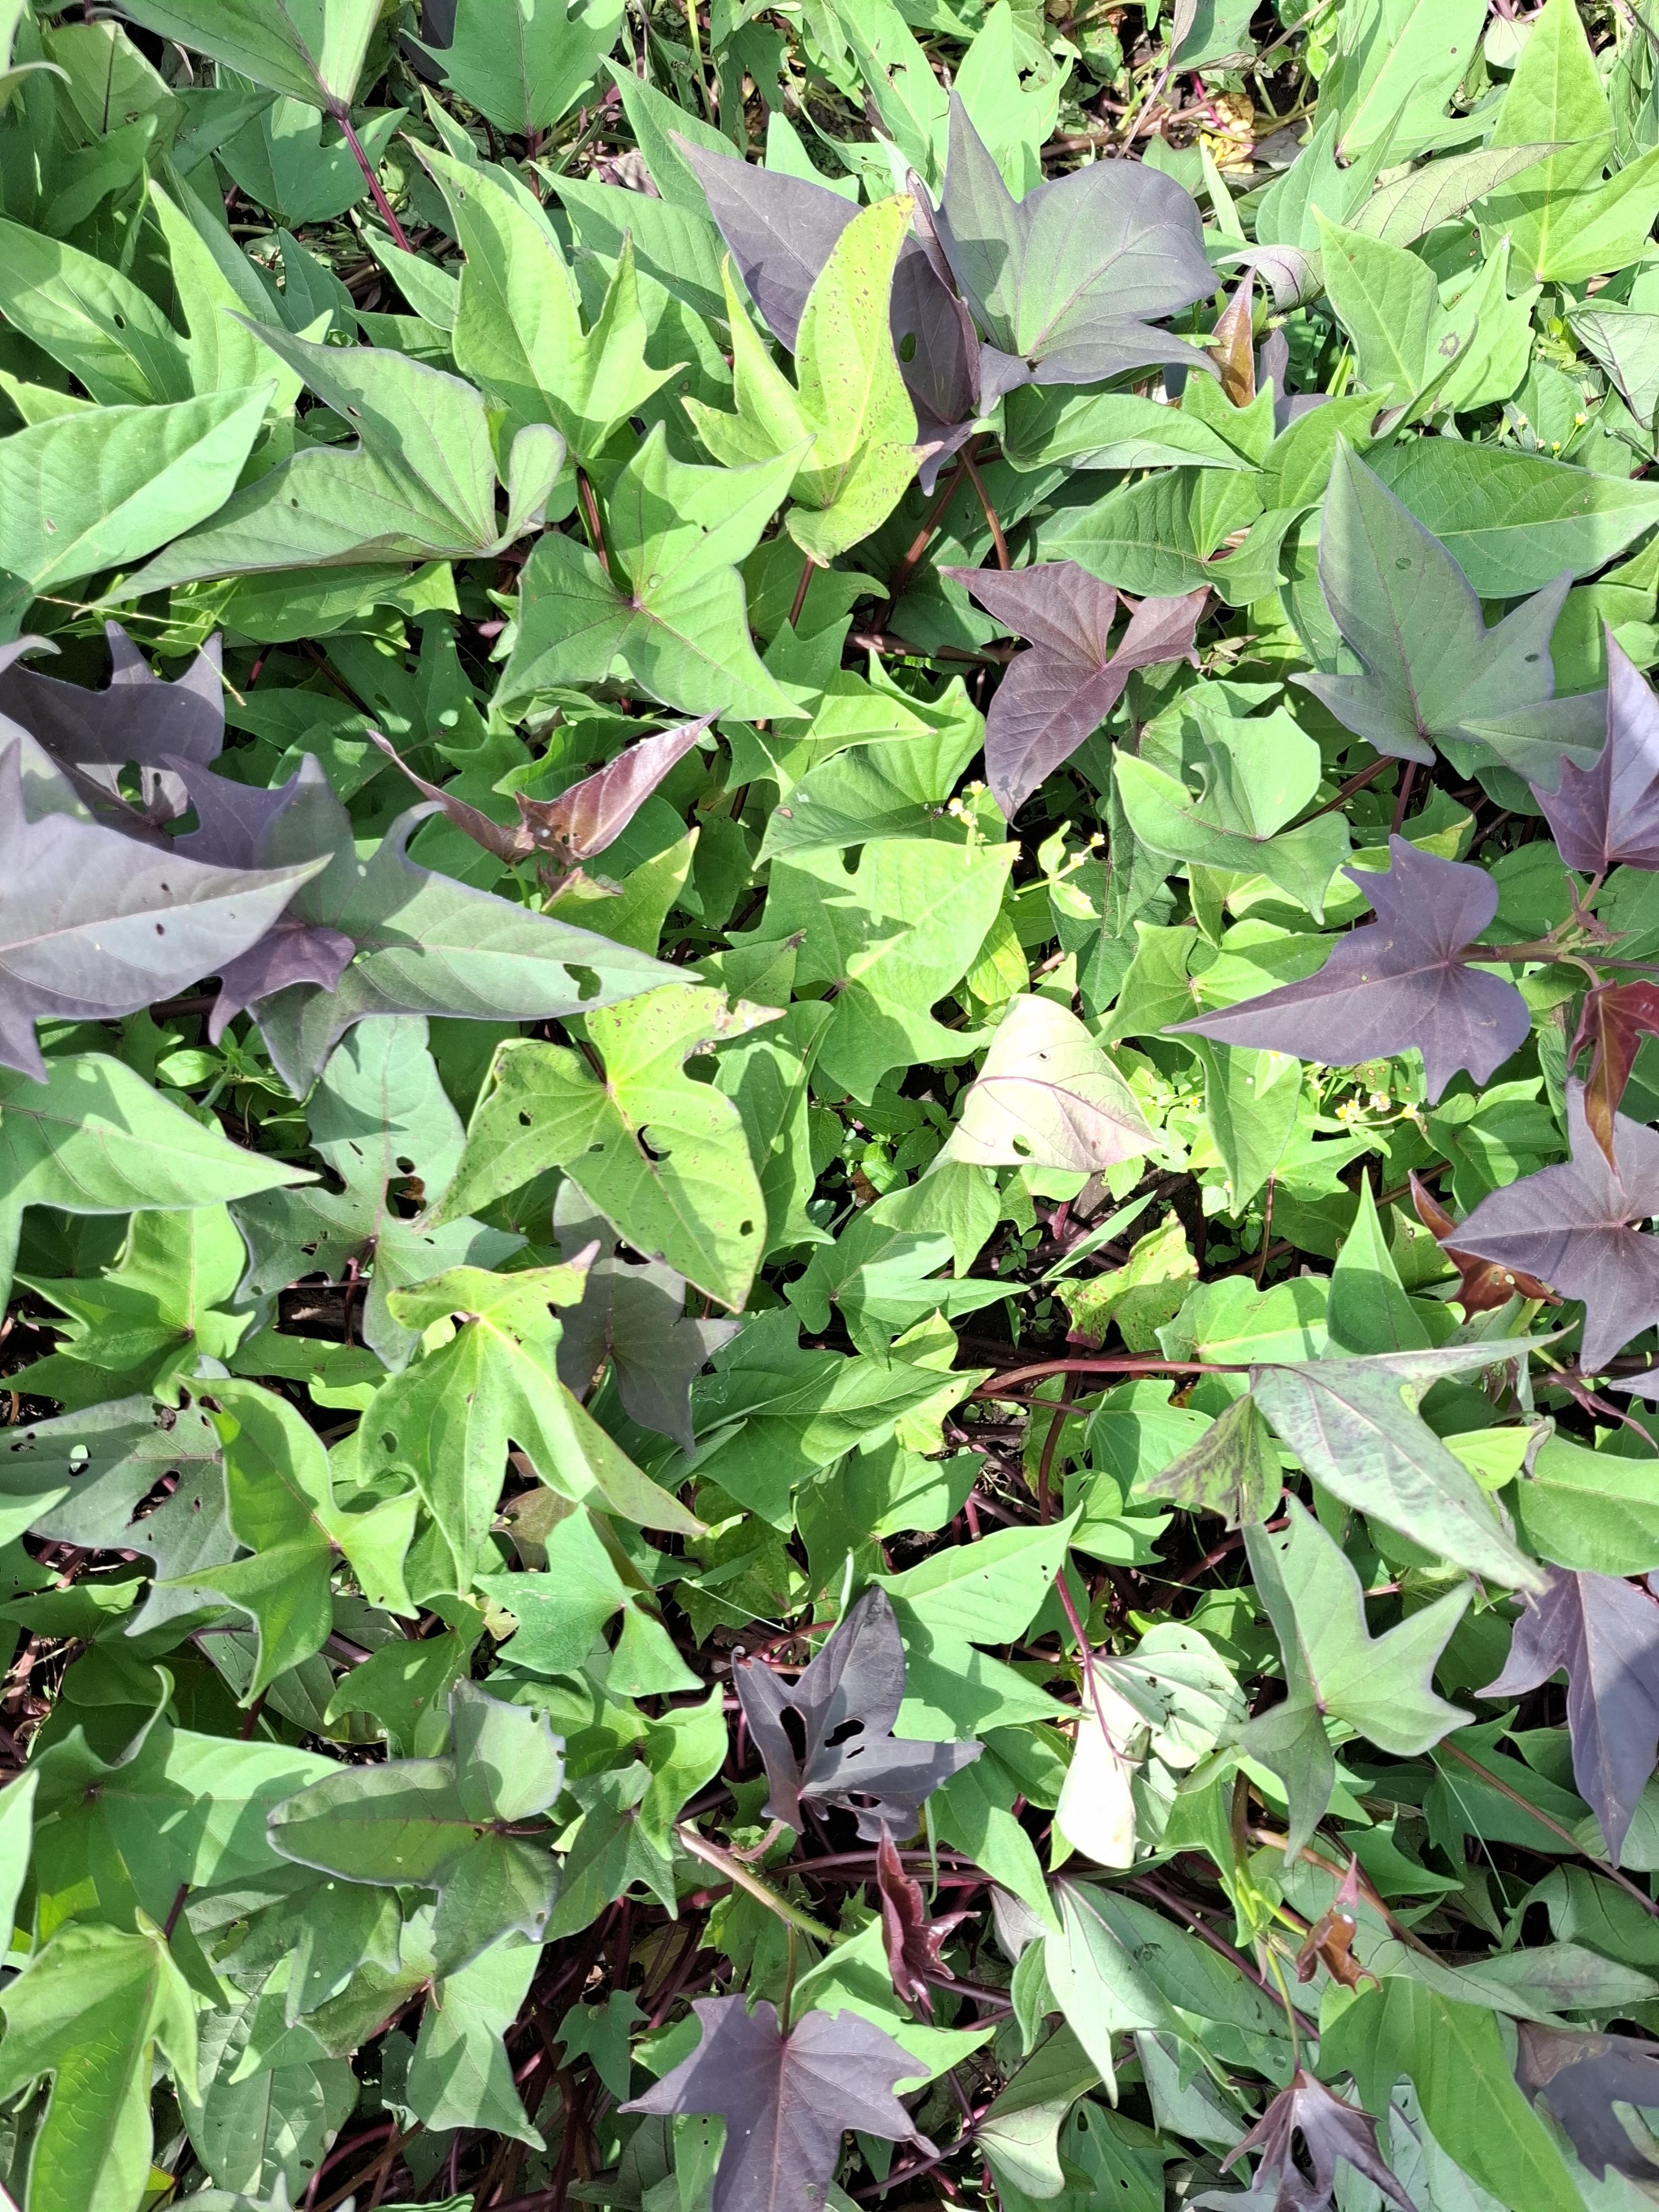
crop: finger millet
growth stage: heading tuber
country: Tanzania
